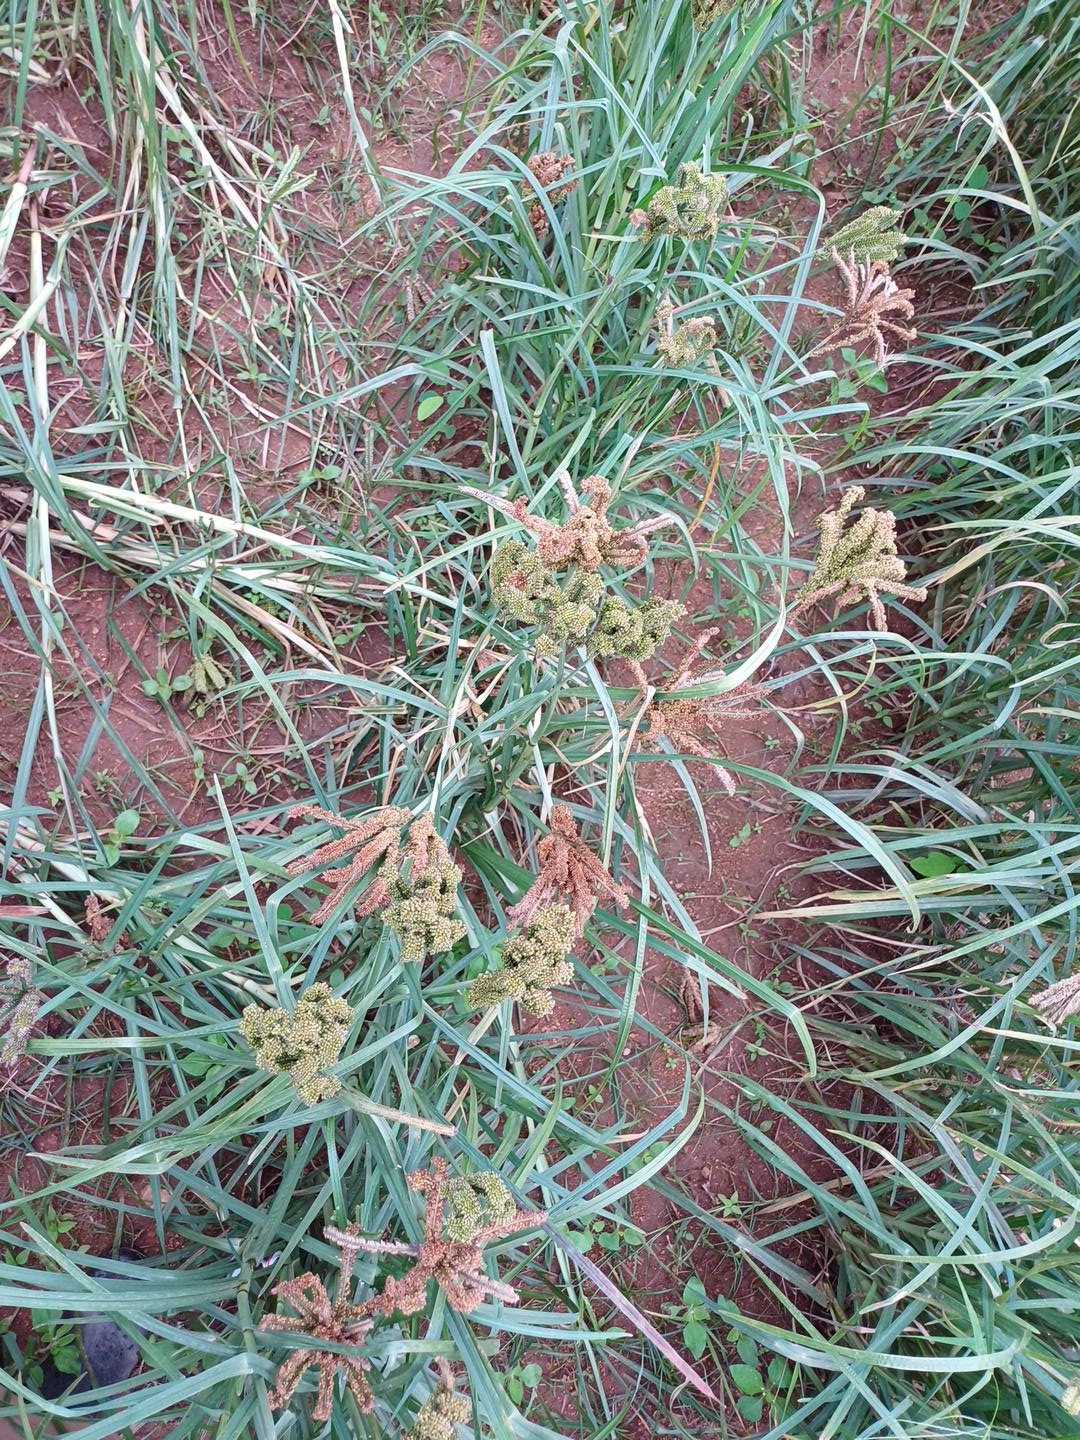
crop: finger millet
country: Kenya
